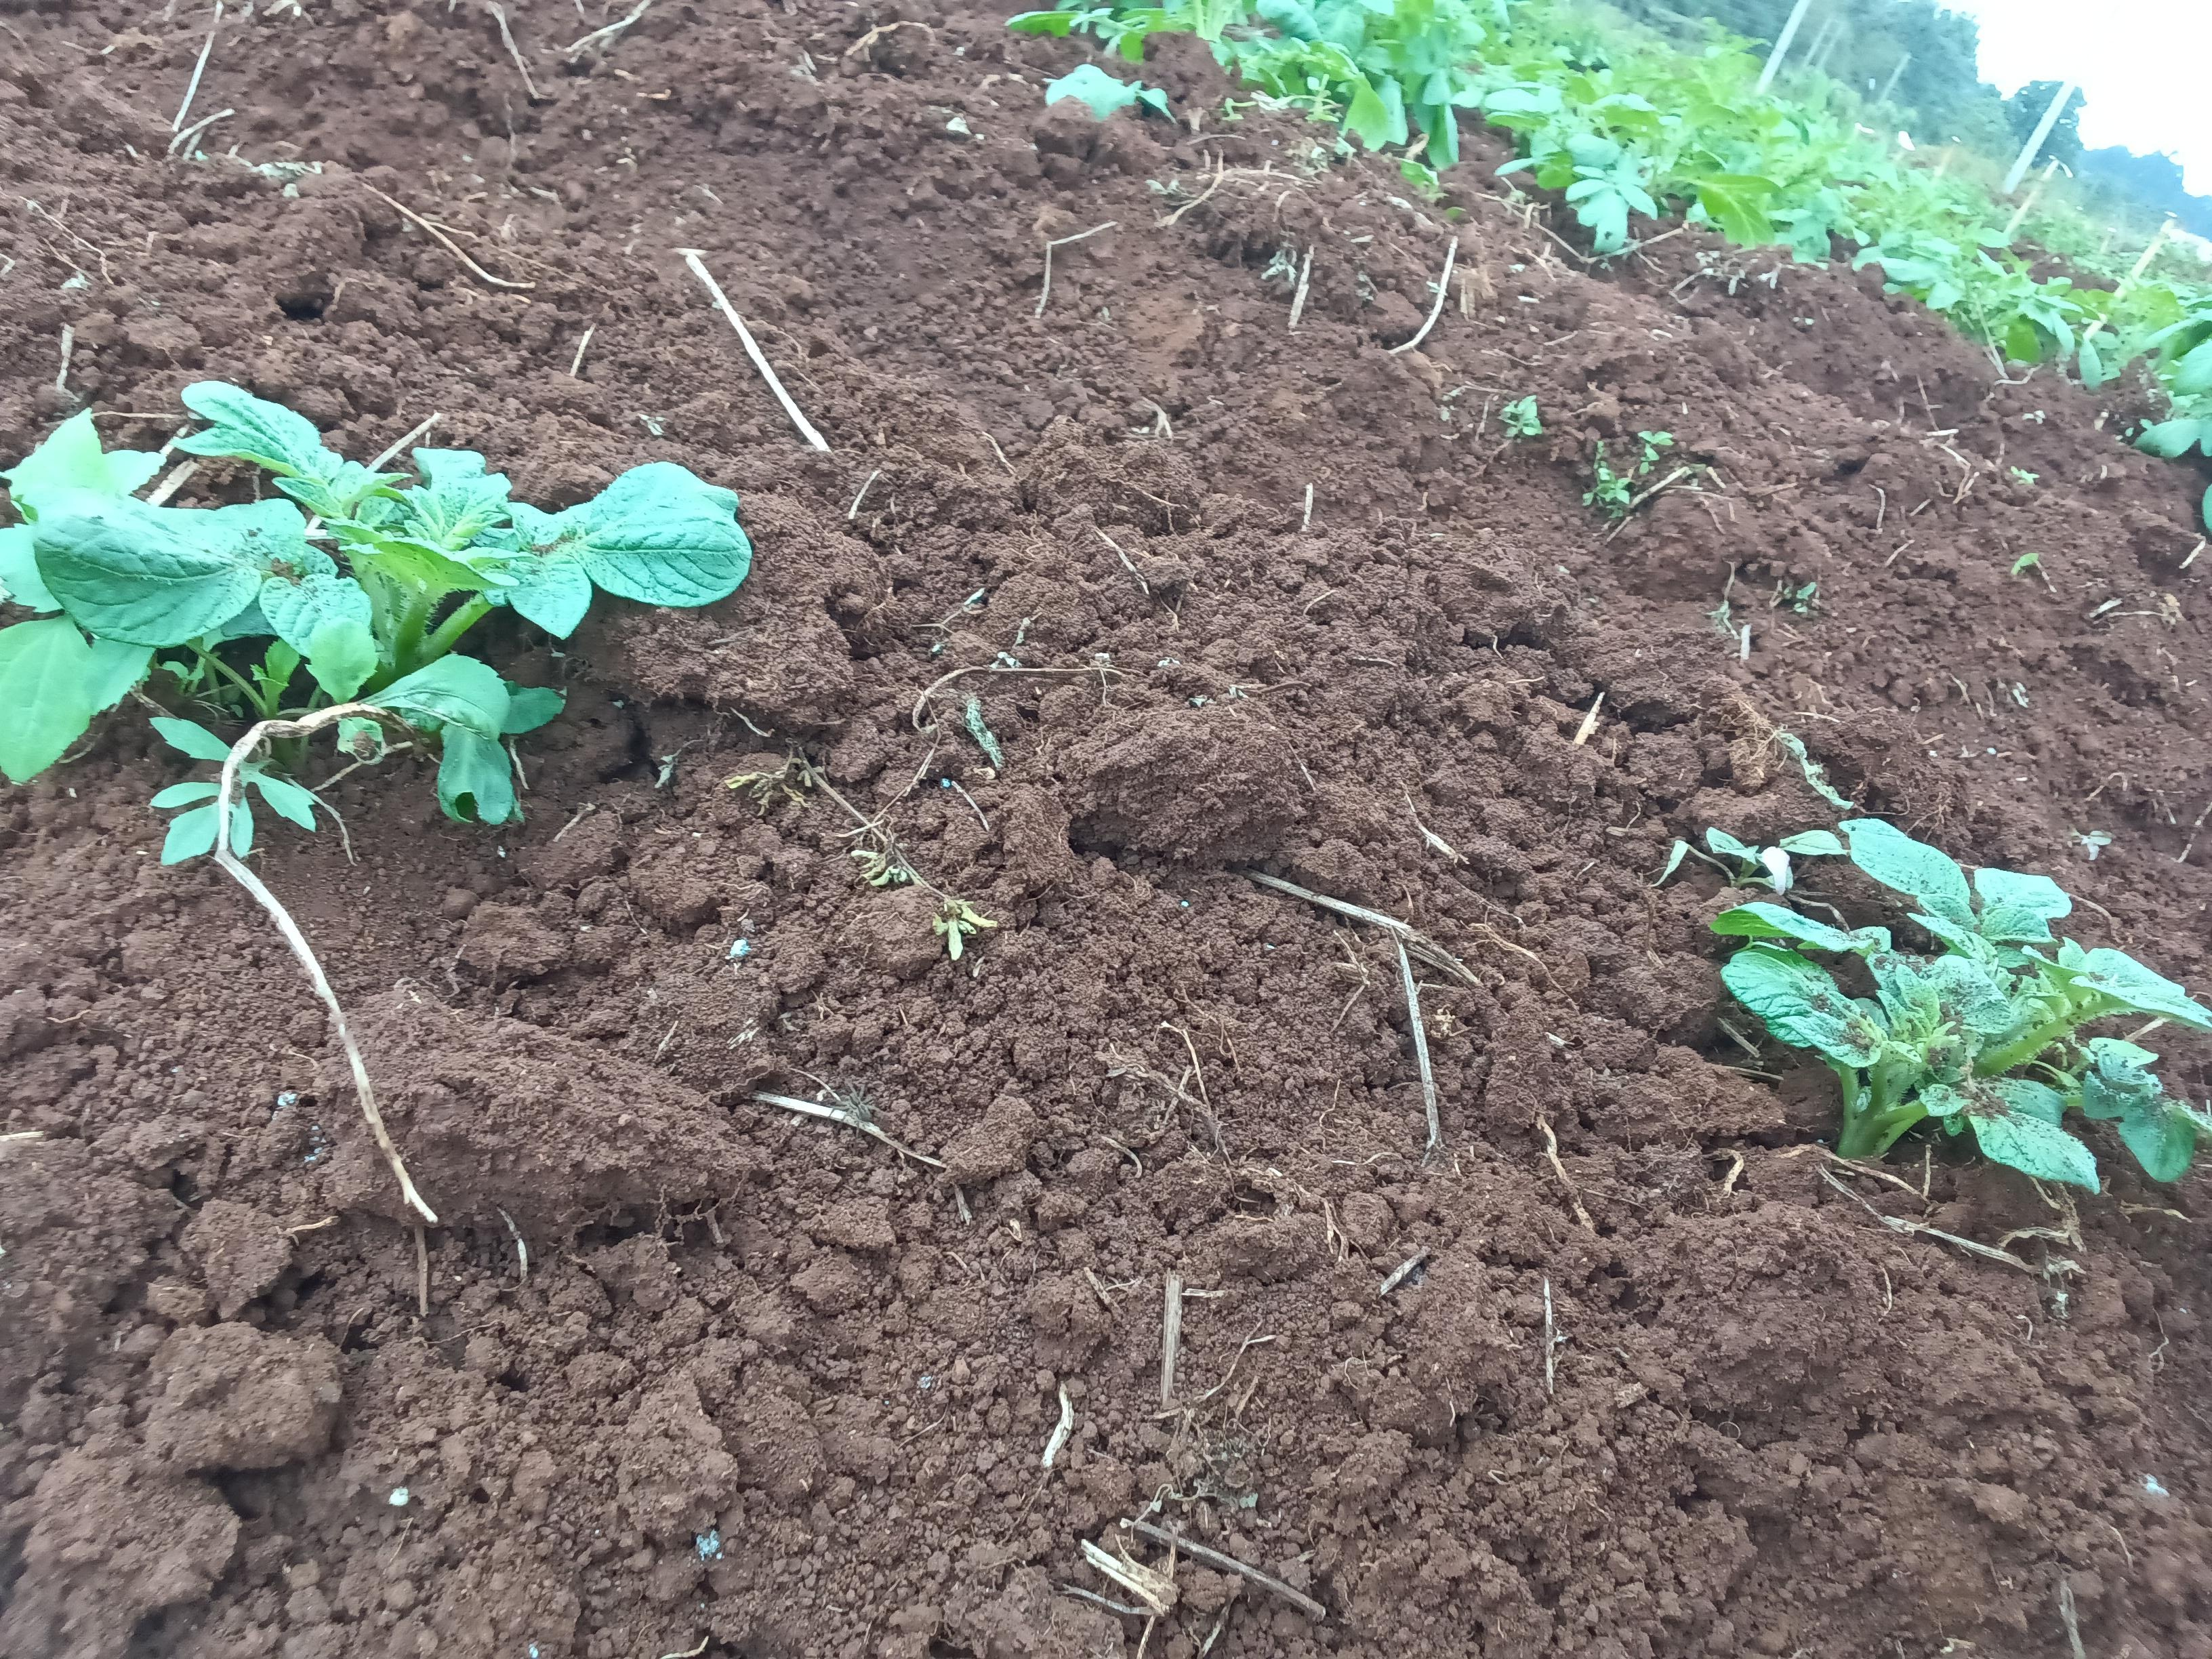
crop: potato
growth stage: emergence
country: Kenya
